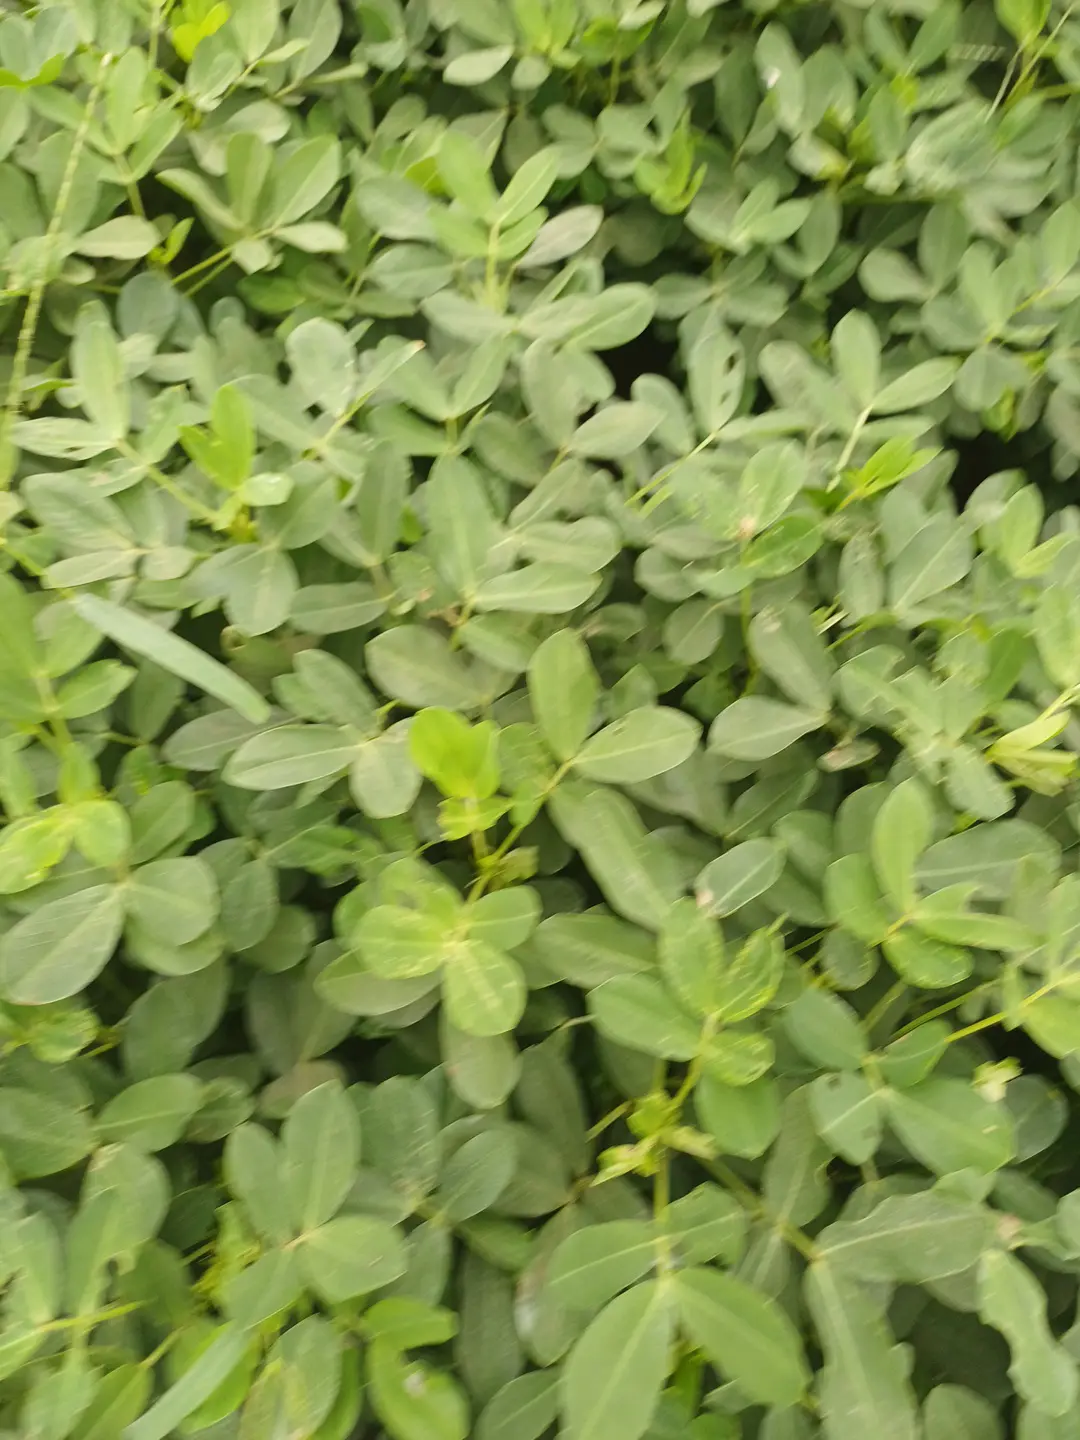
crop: groundnut
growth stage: pegging
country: Kenya
